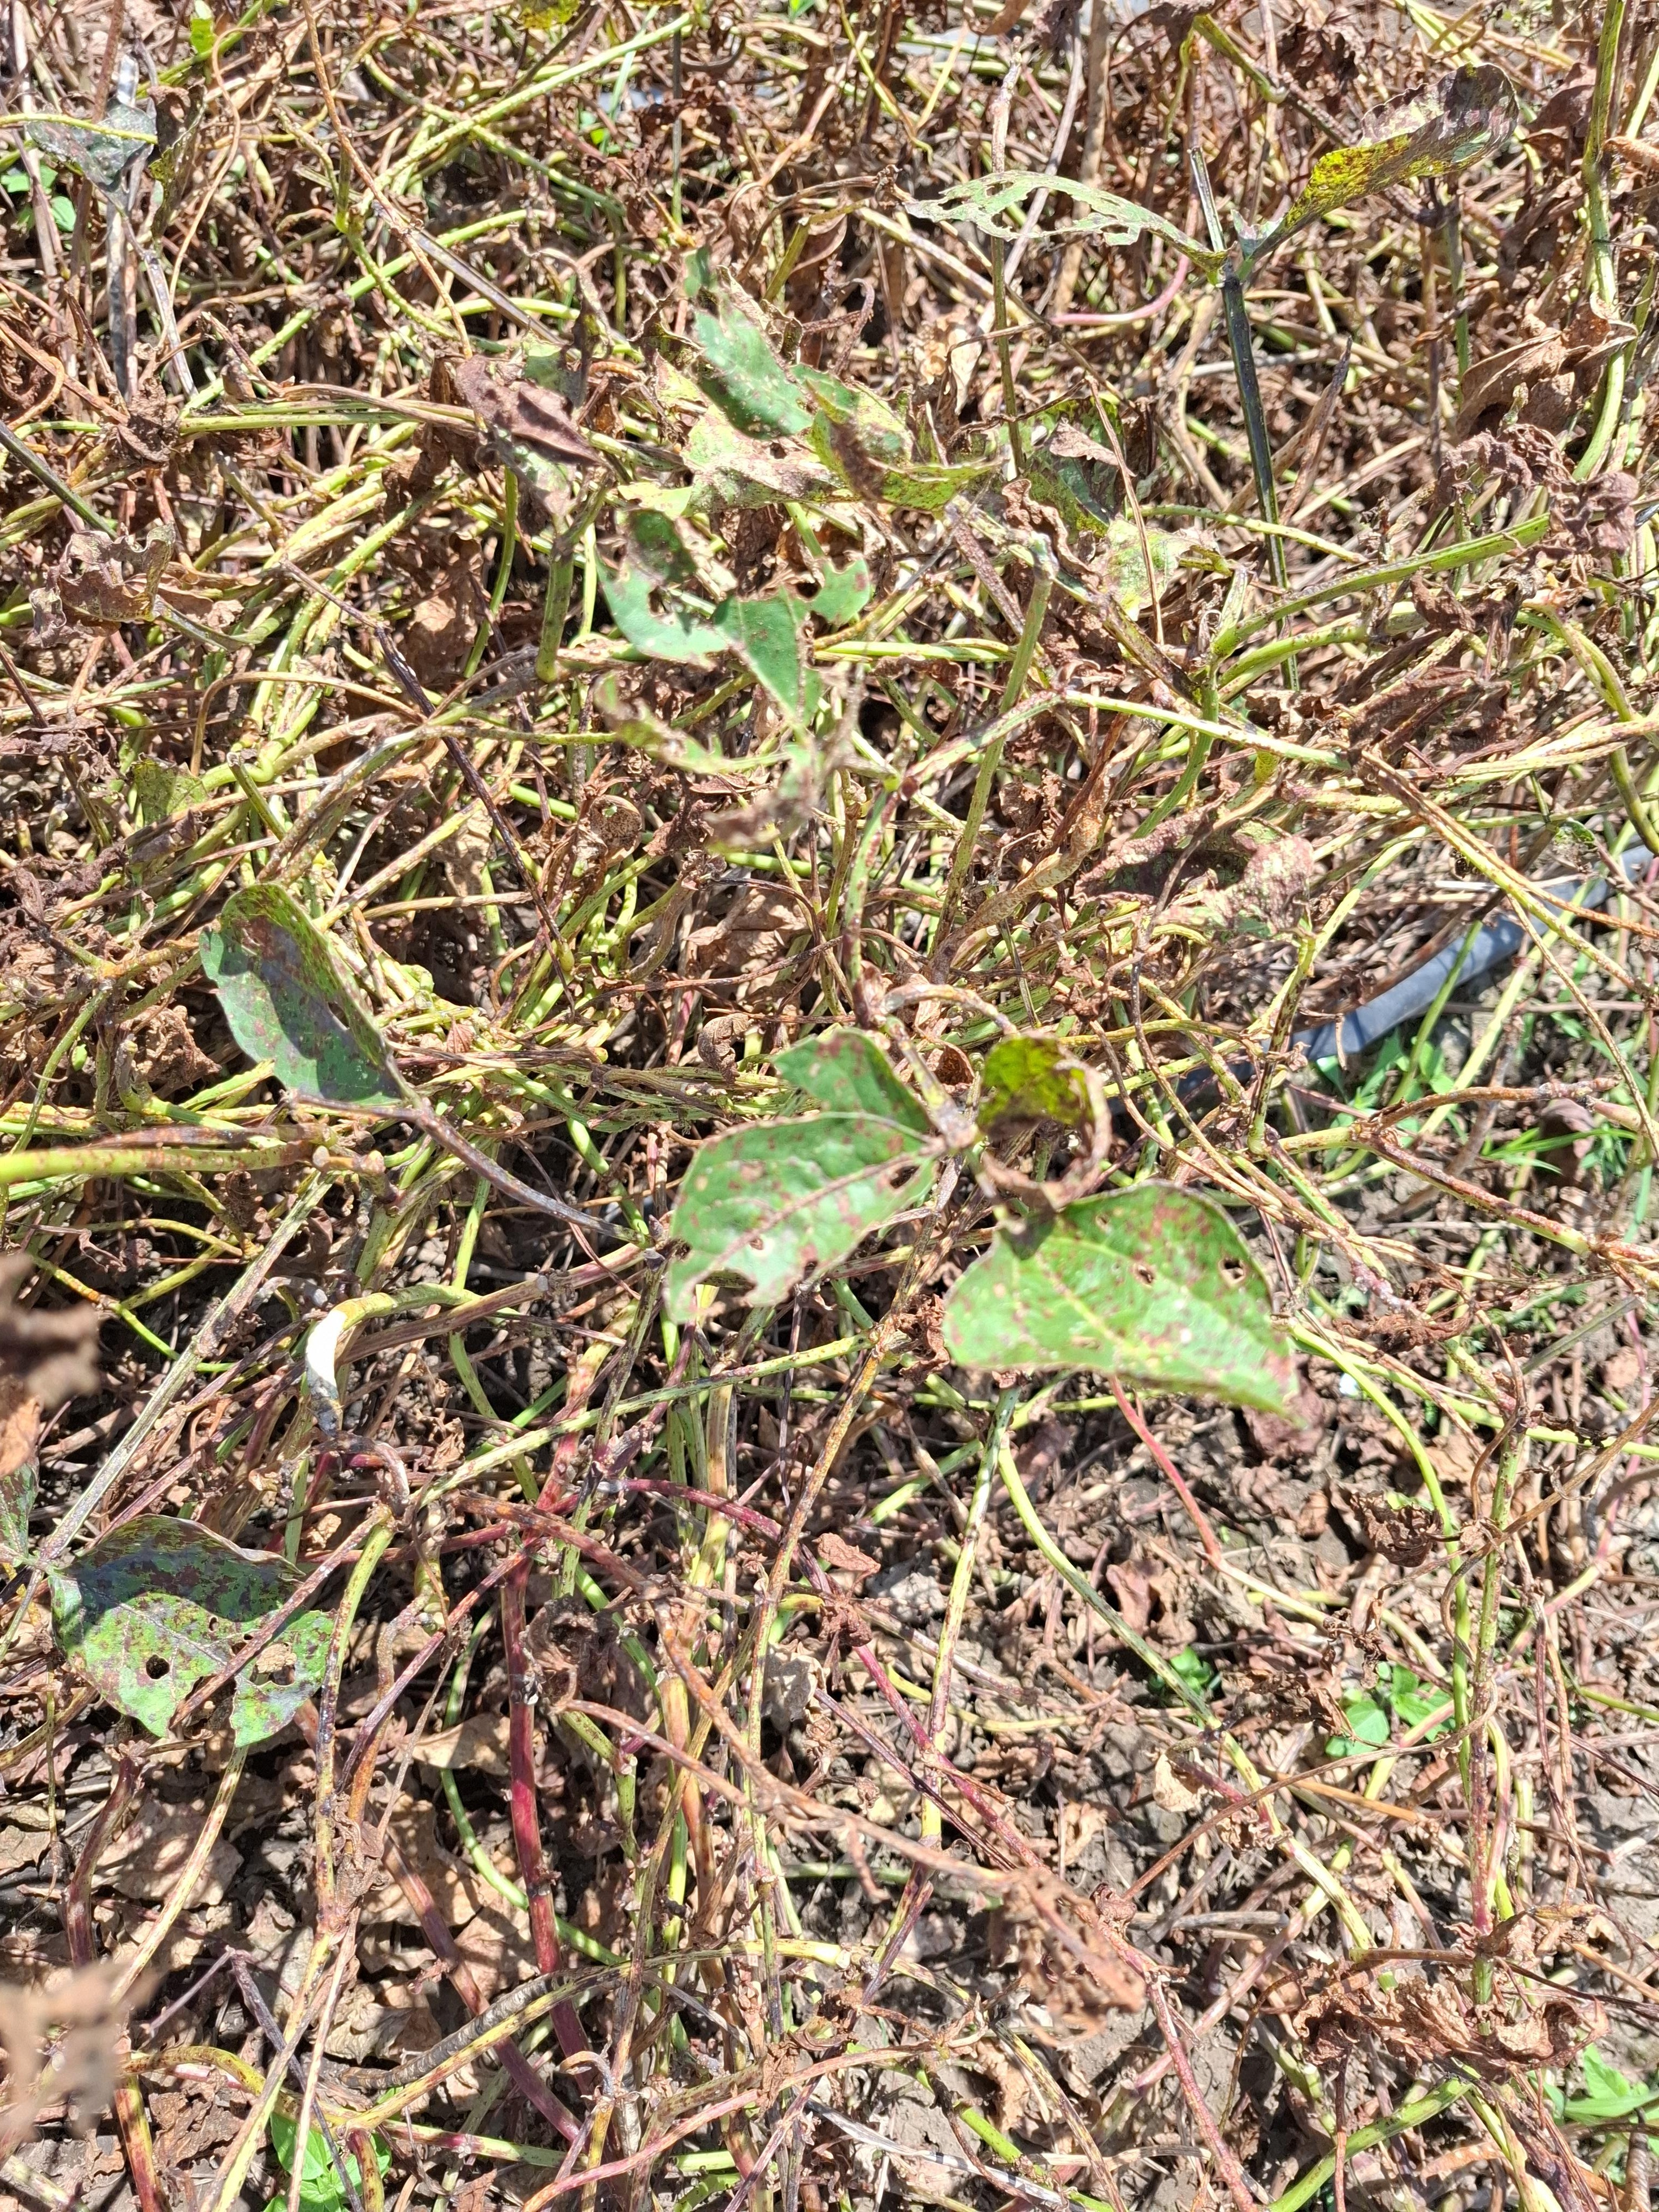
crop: cowpea
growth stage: development pod
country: Tanzania
